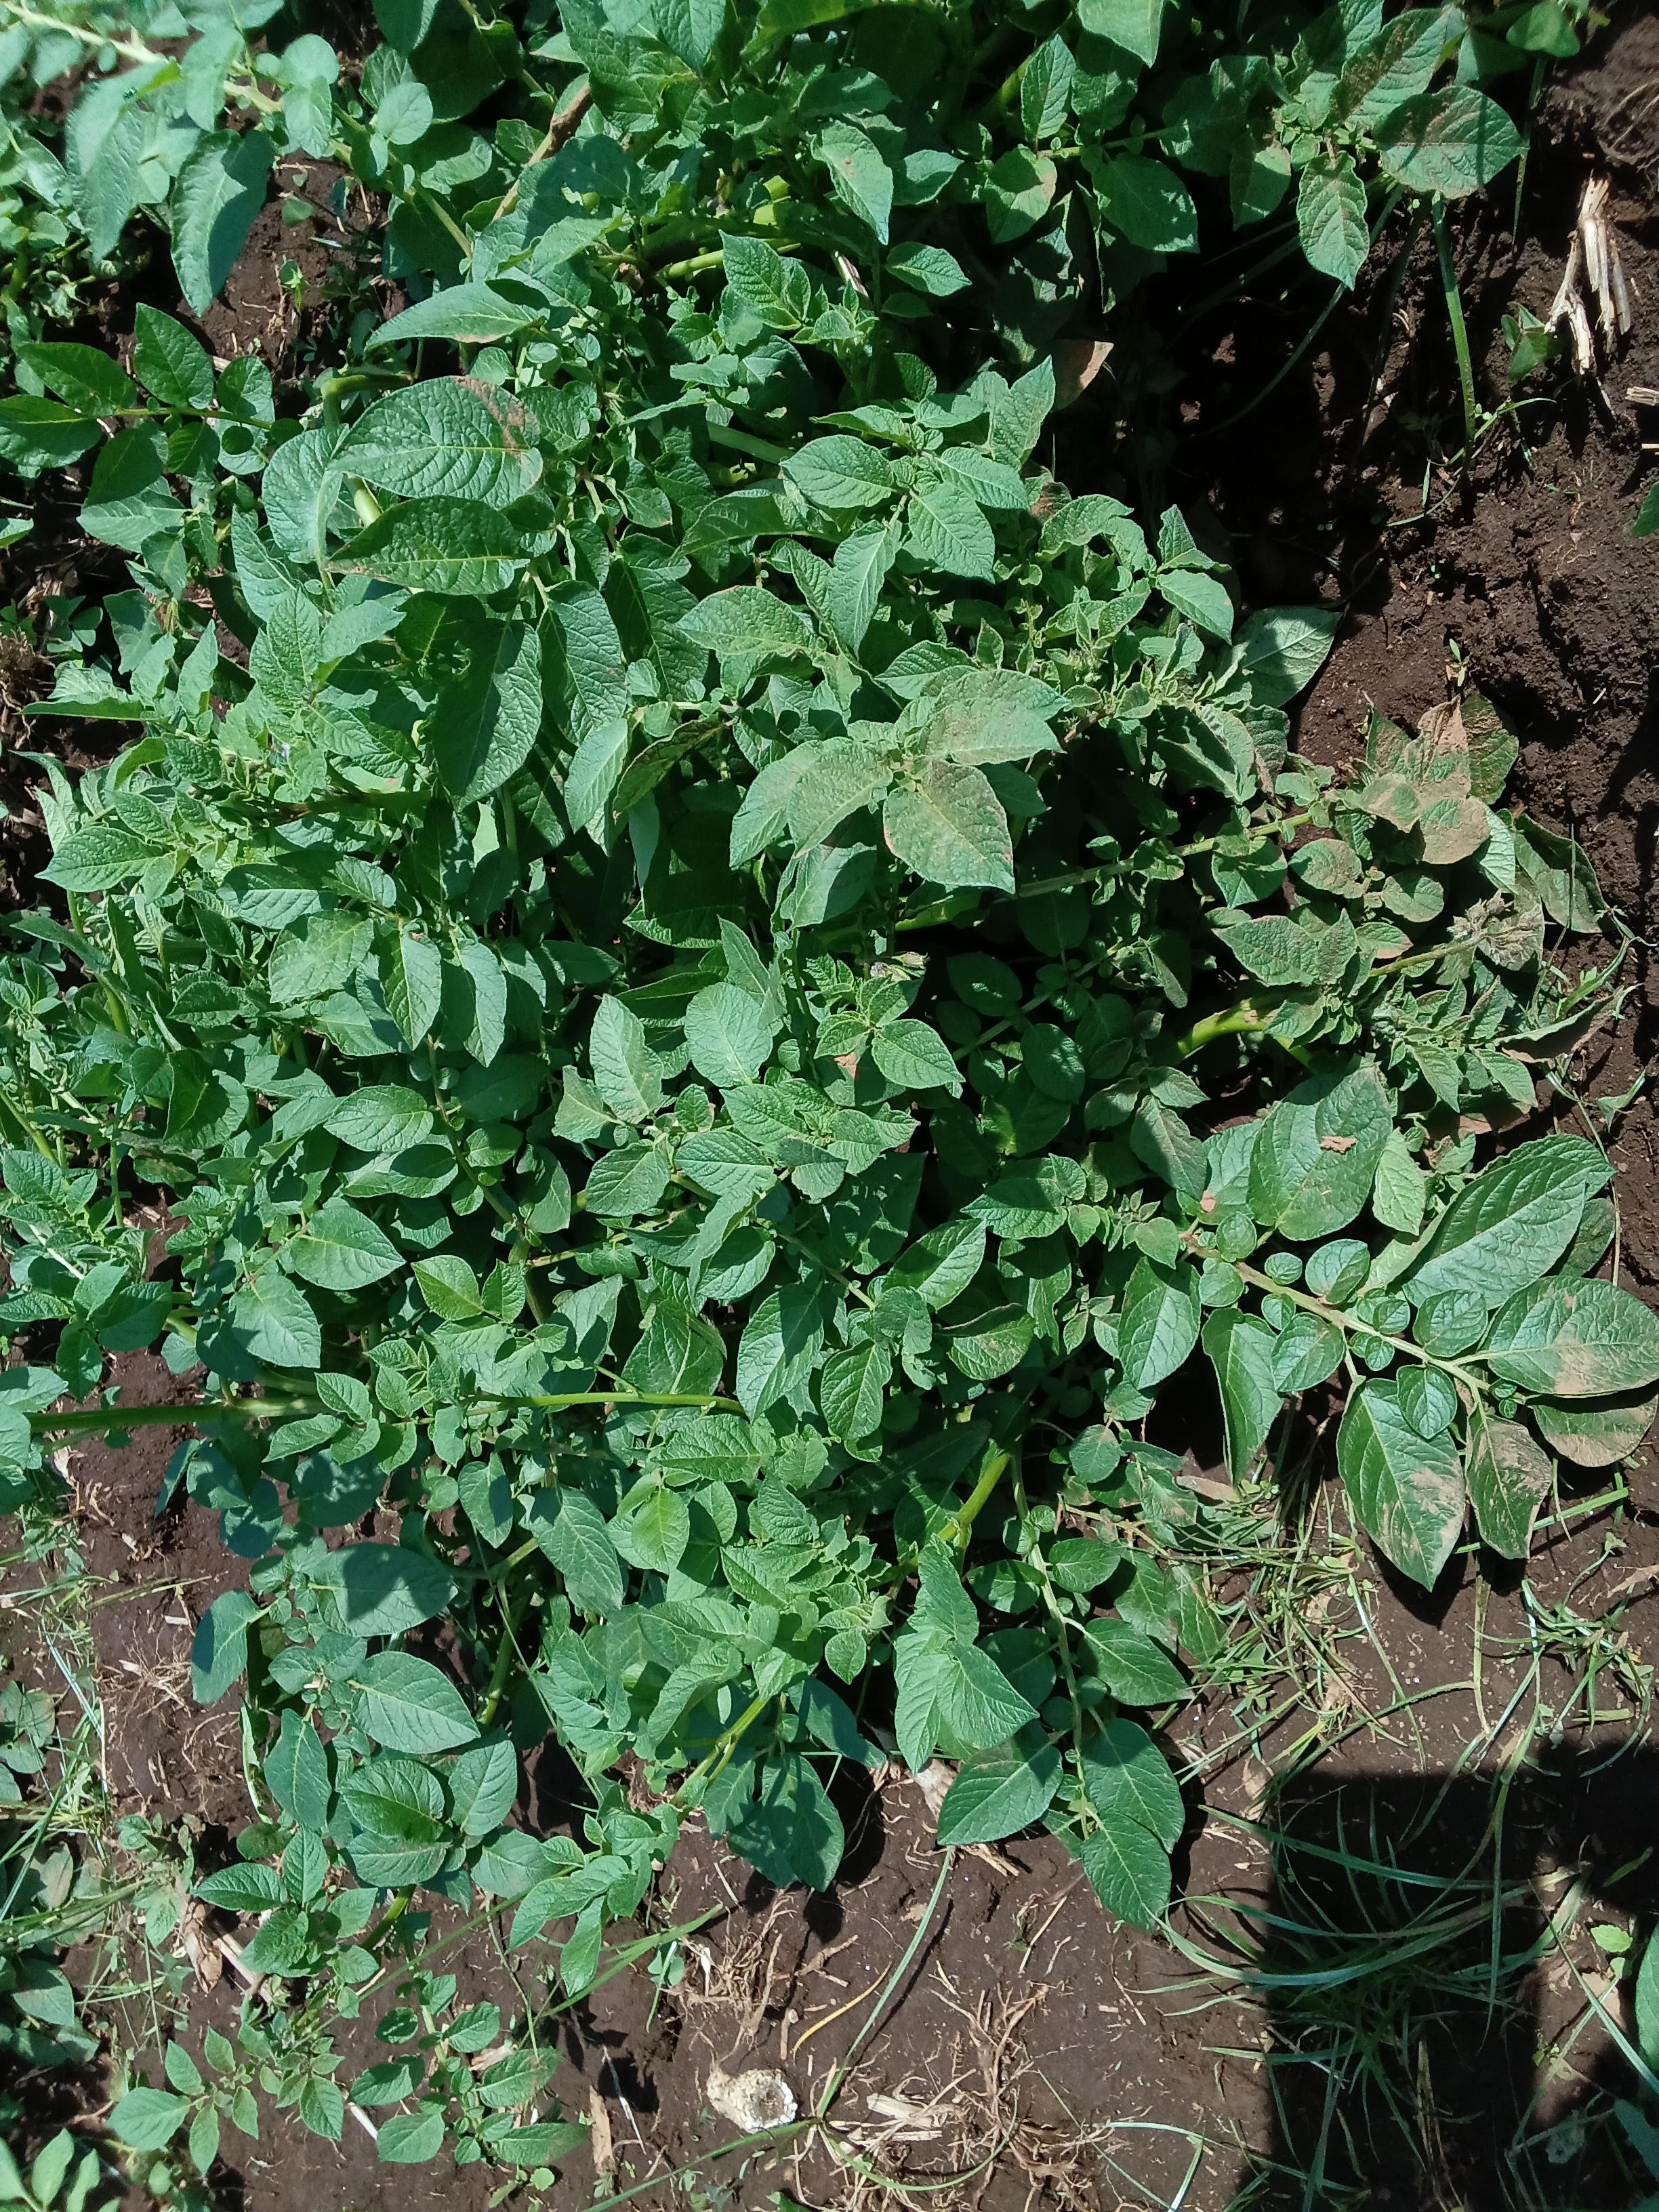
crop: potato
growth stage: vegetative
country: Kenya
